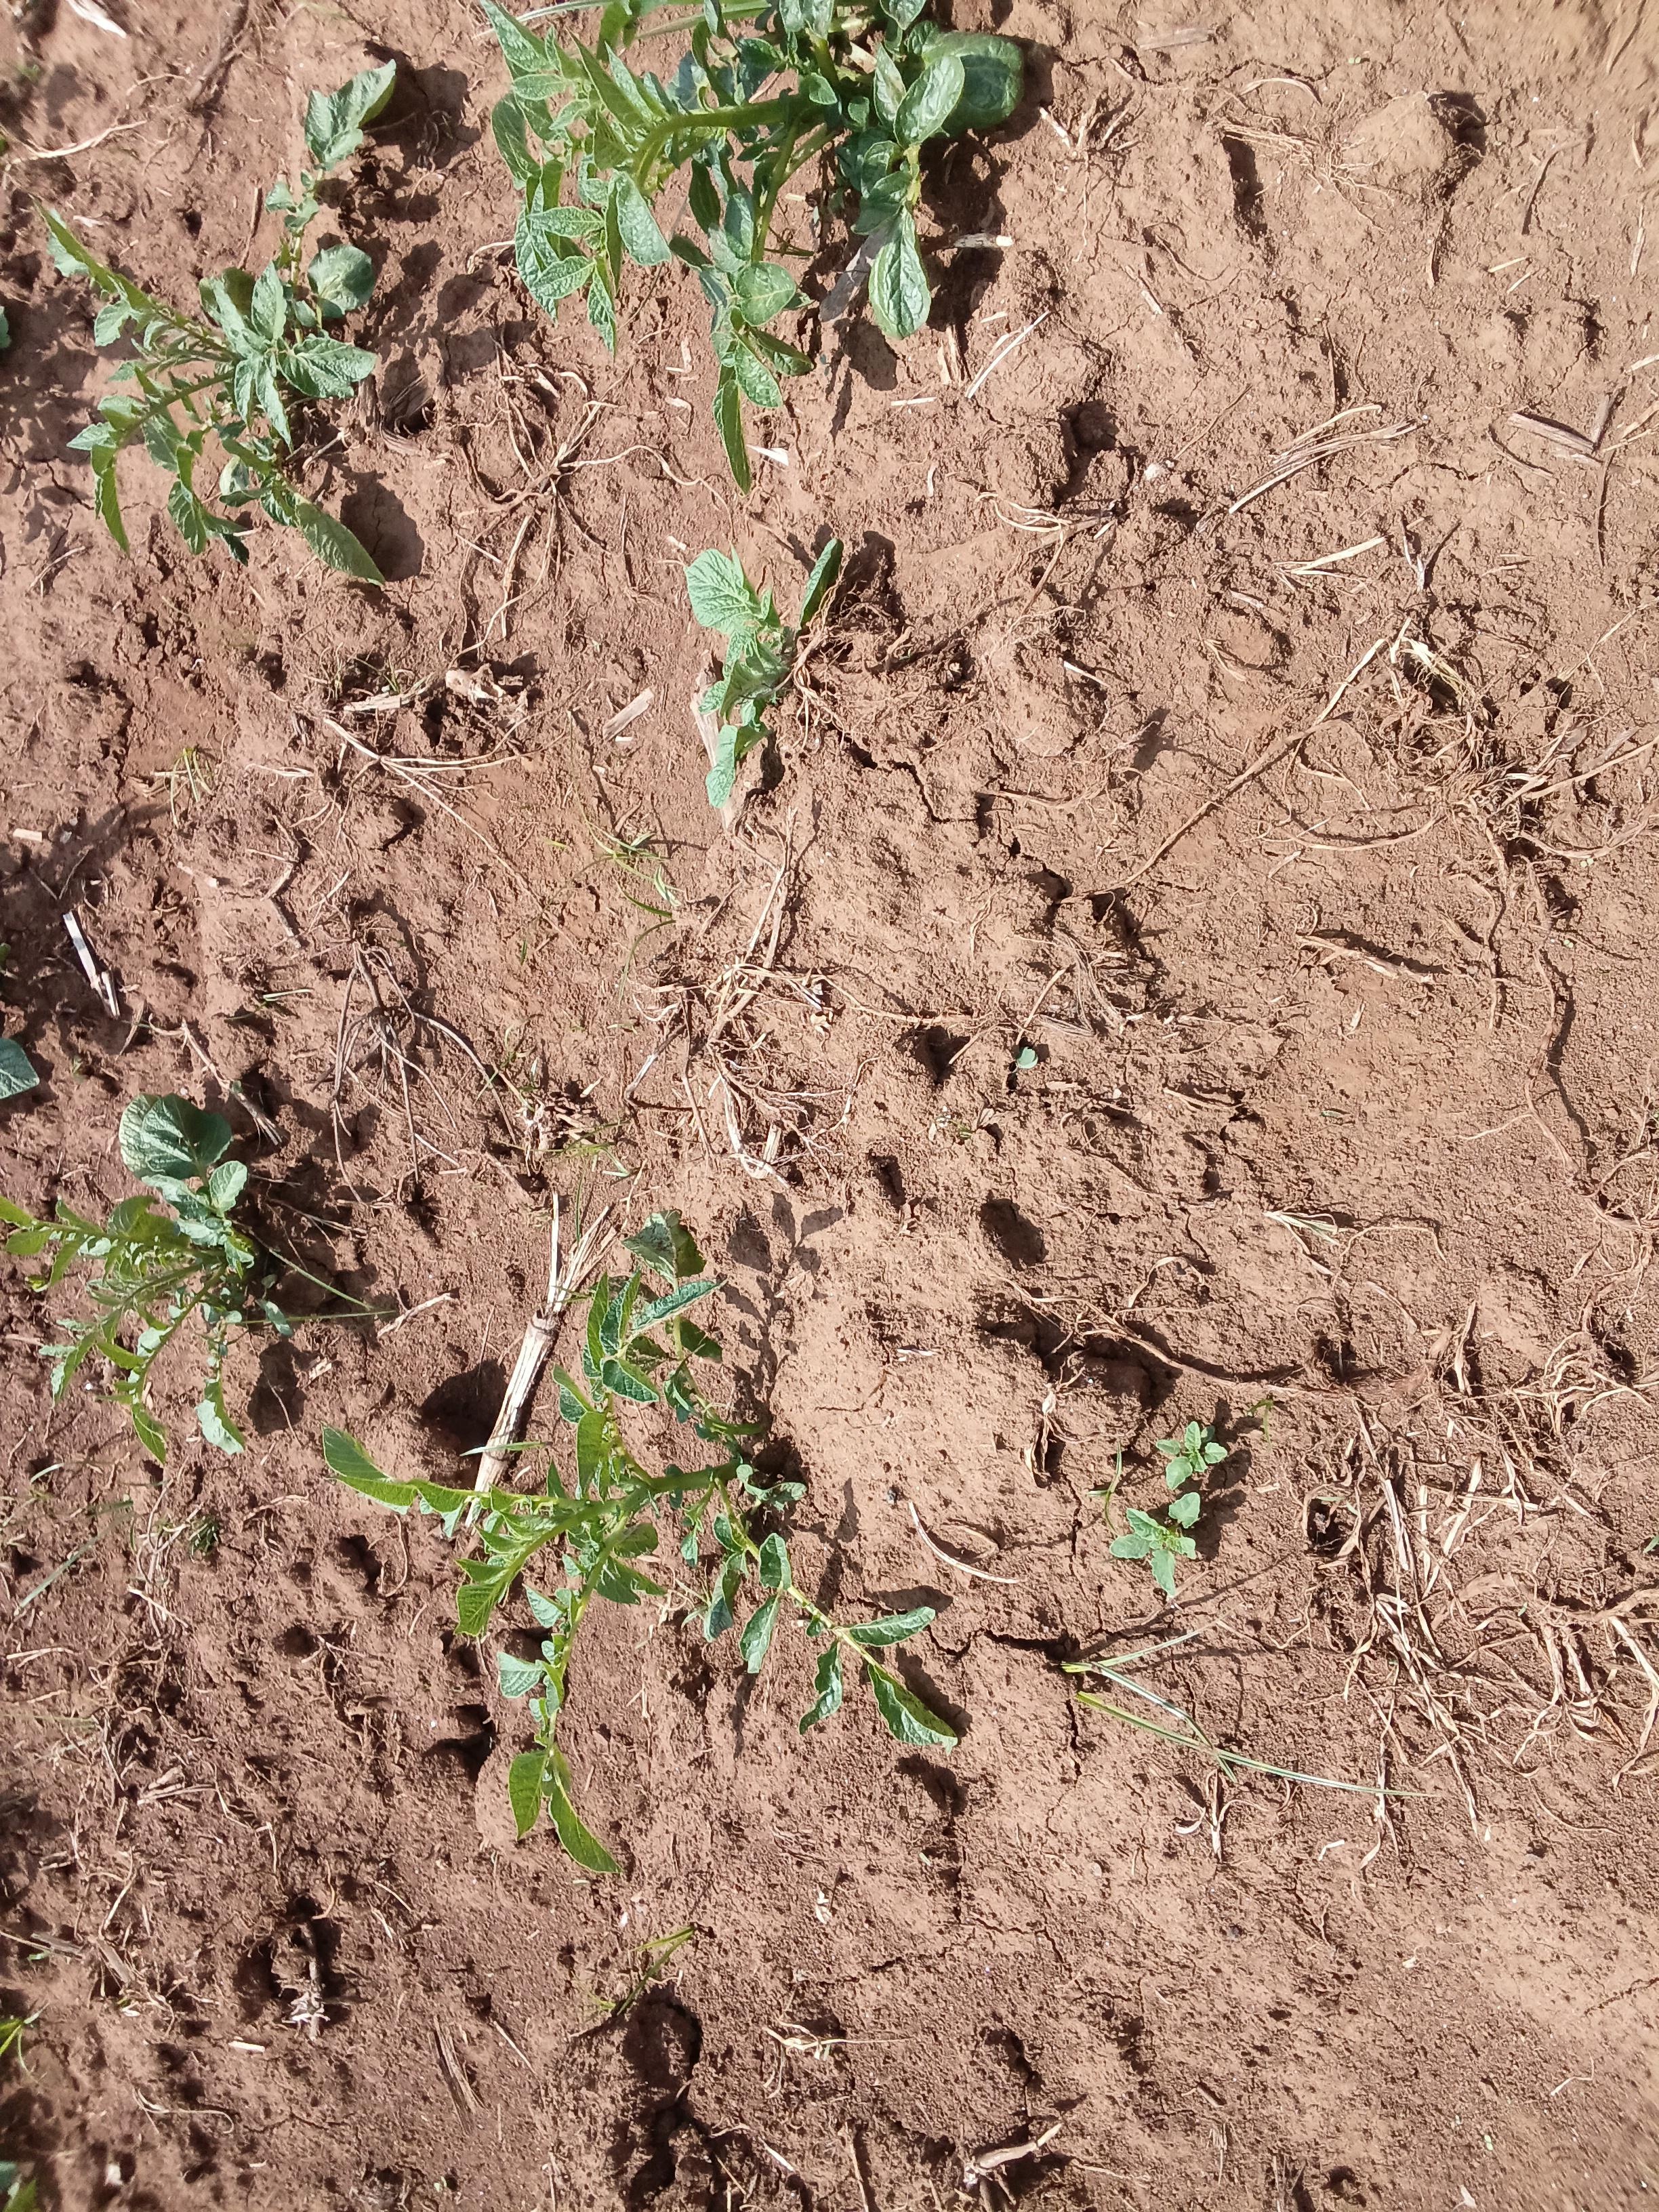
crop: potato
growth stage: vegetative
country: Kenya
